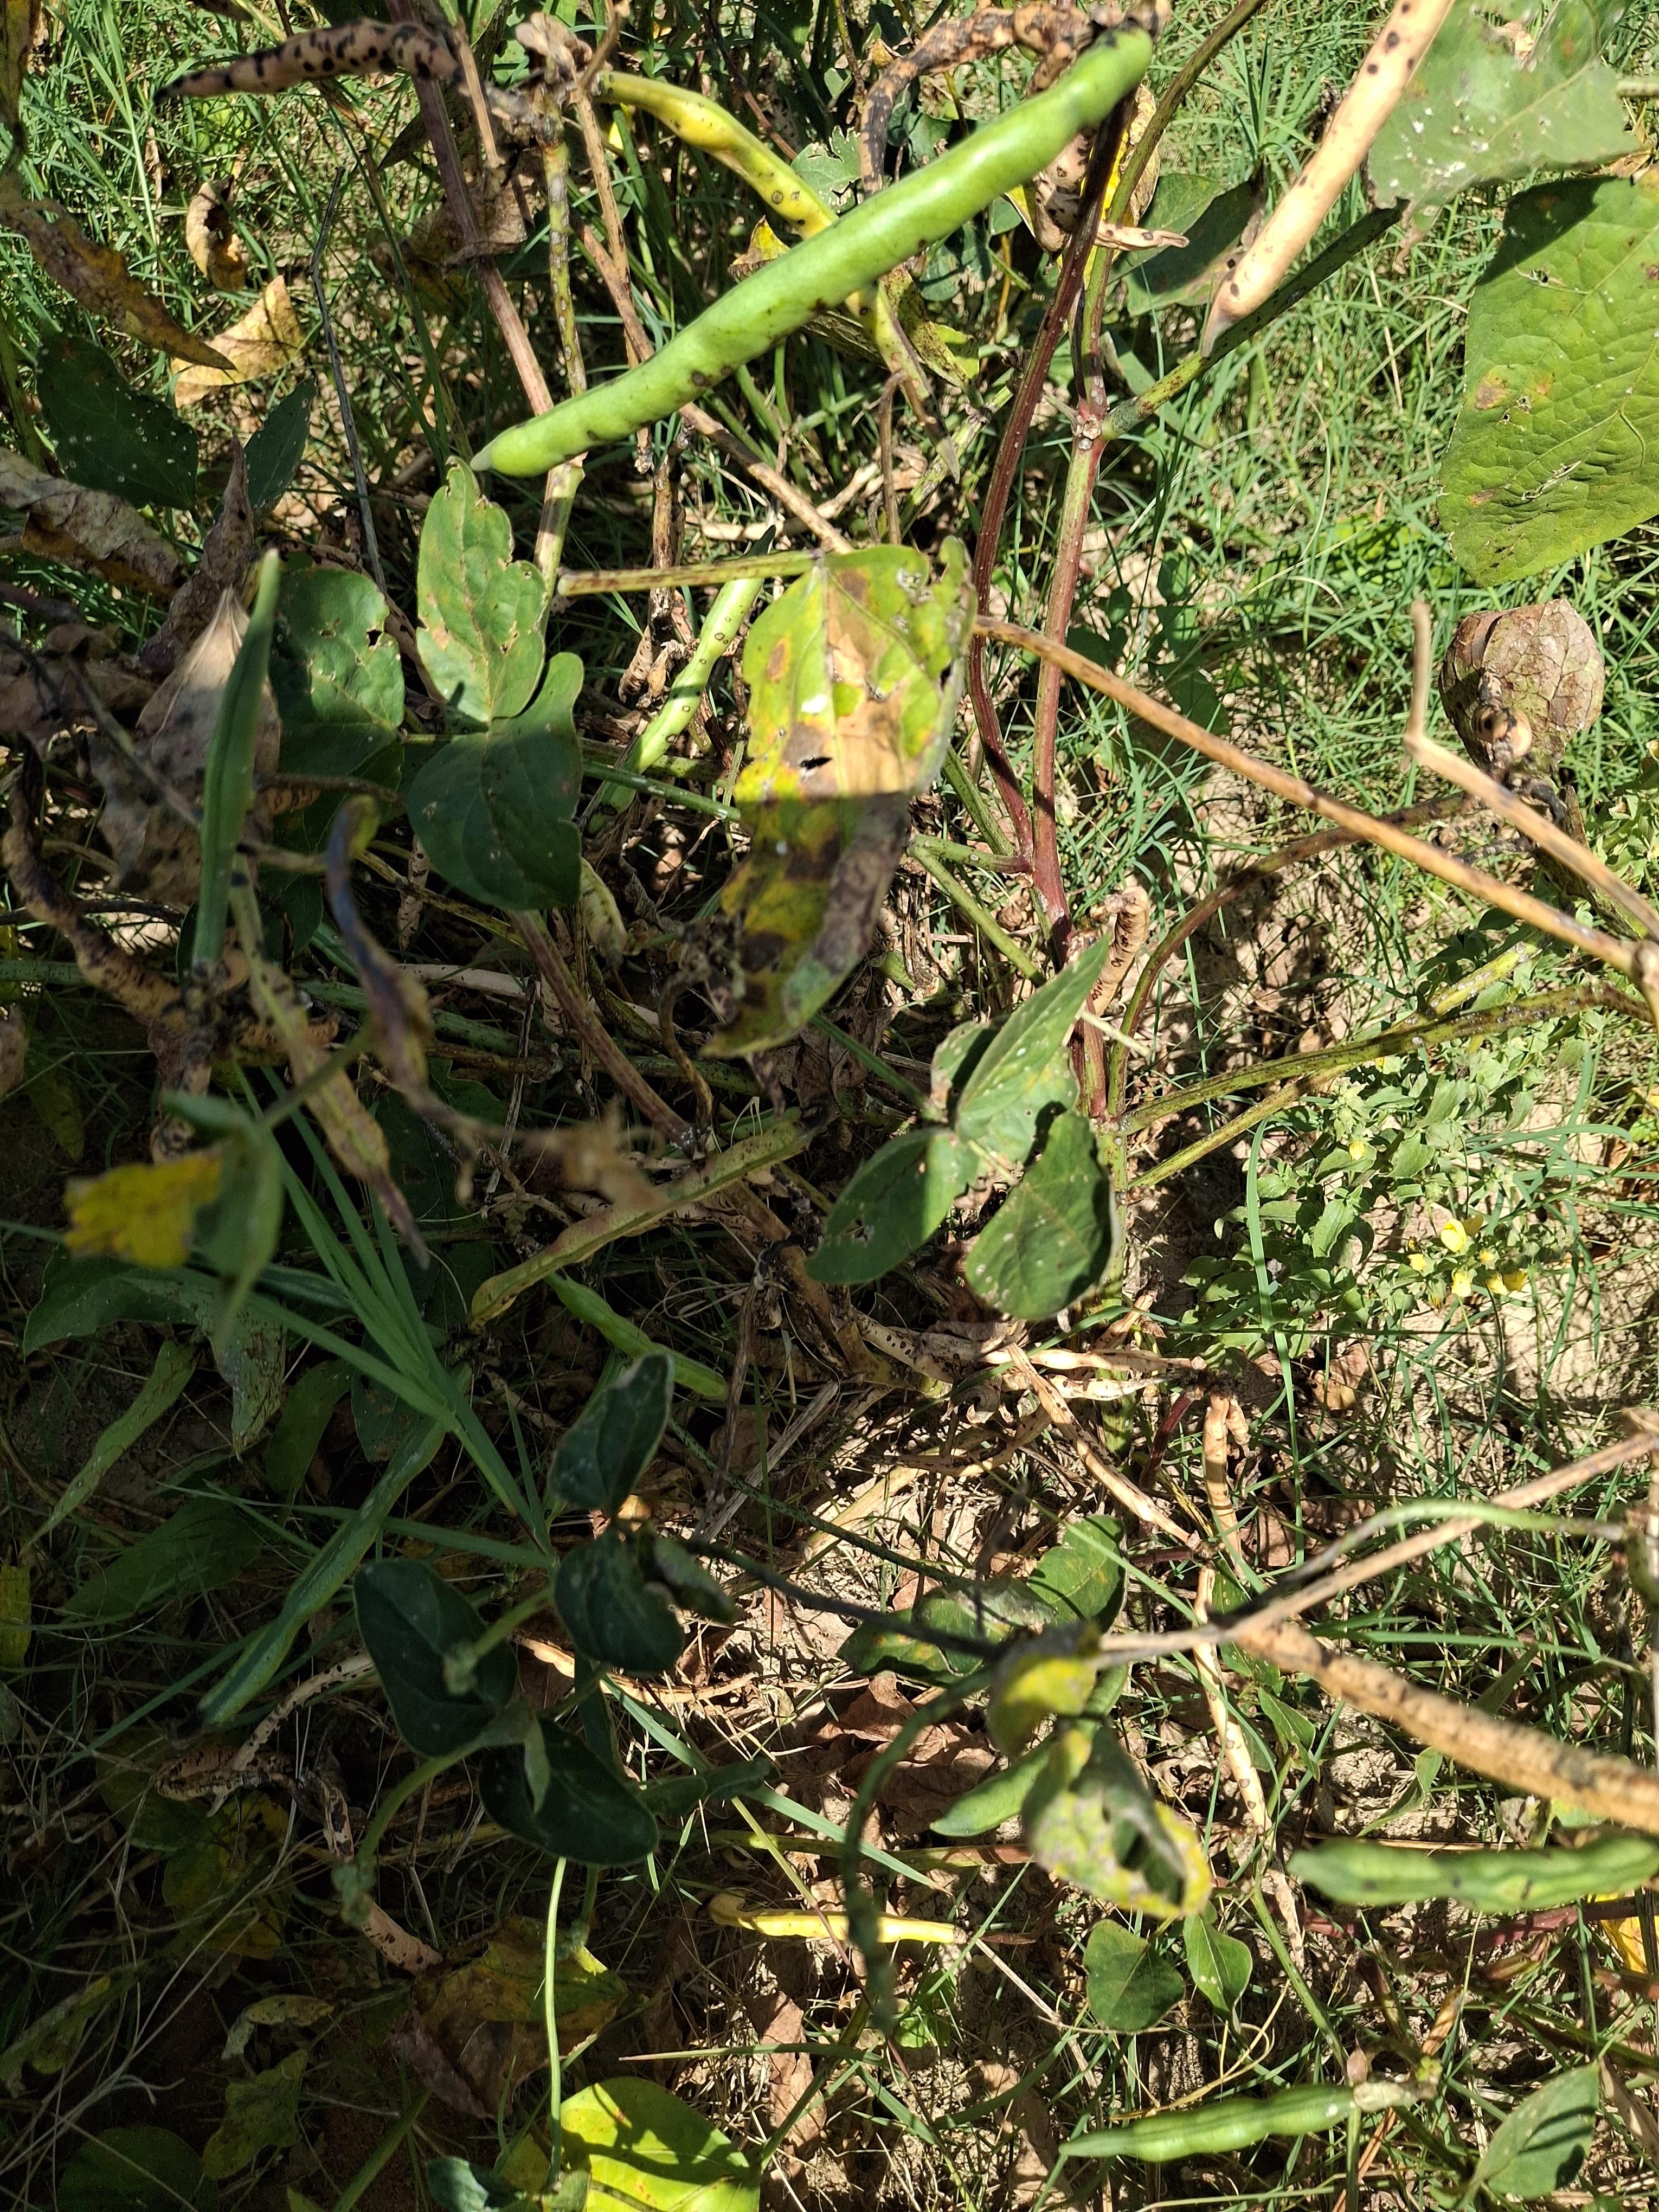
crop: cowpea
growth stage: maturity
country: Nigeria
